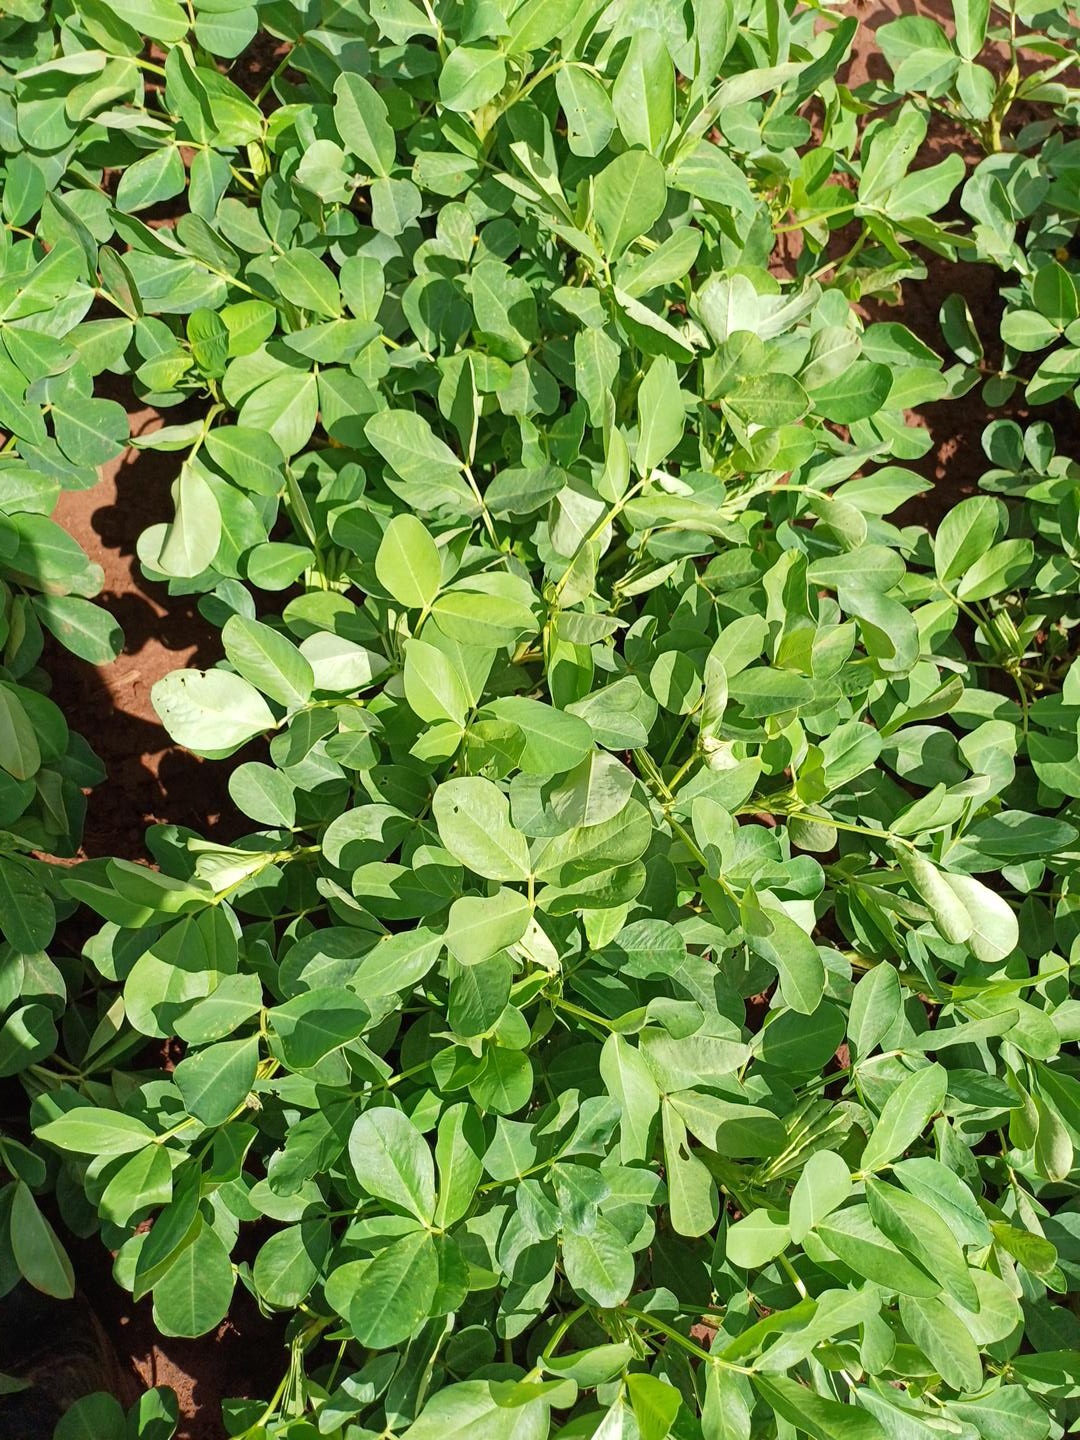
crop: groundnut
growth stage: flowering
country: Kenya
